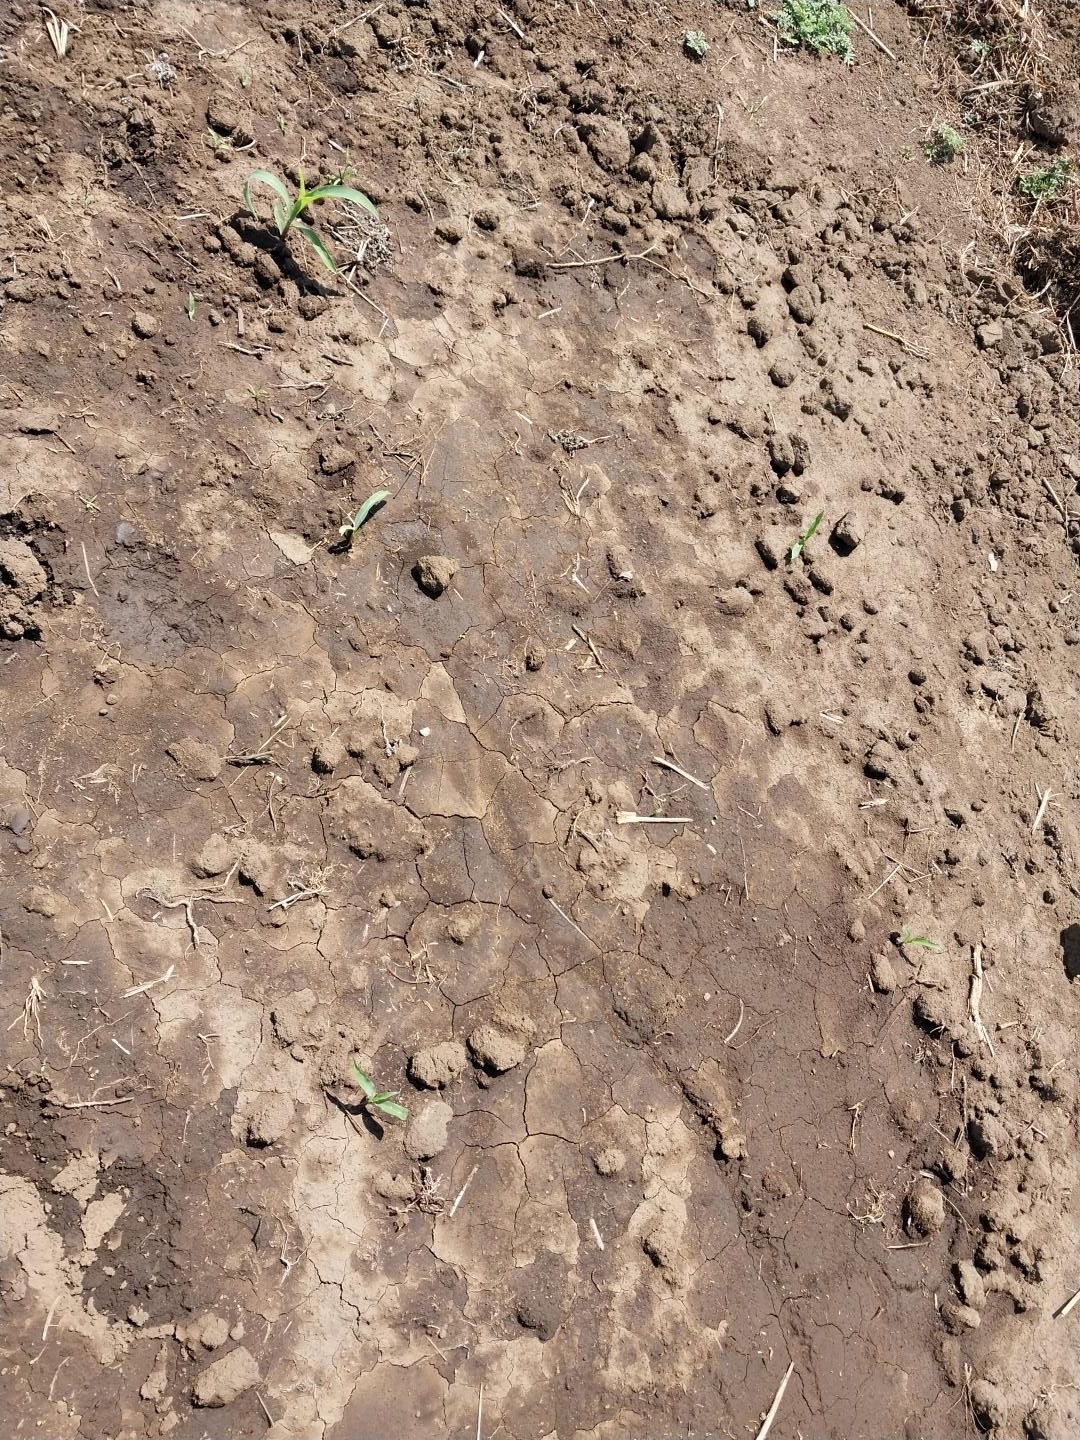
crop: maize
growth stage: emergence
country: Tanzania
